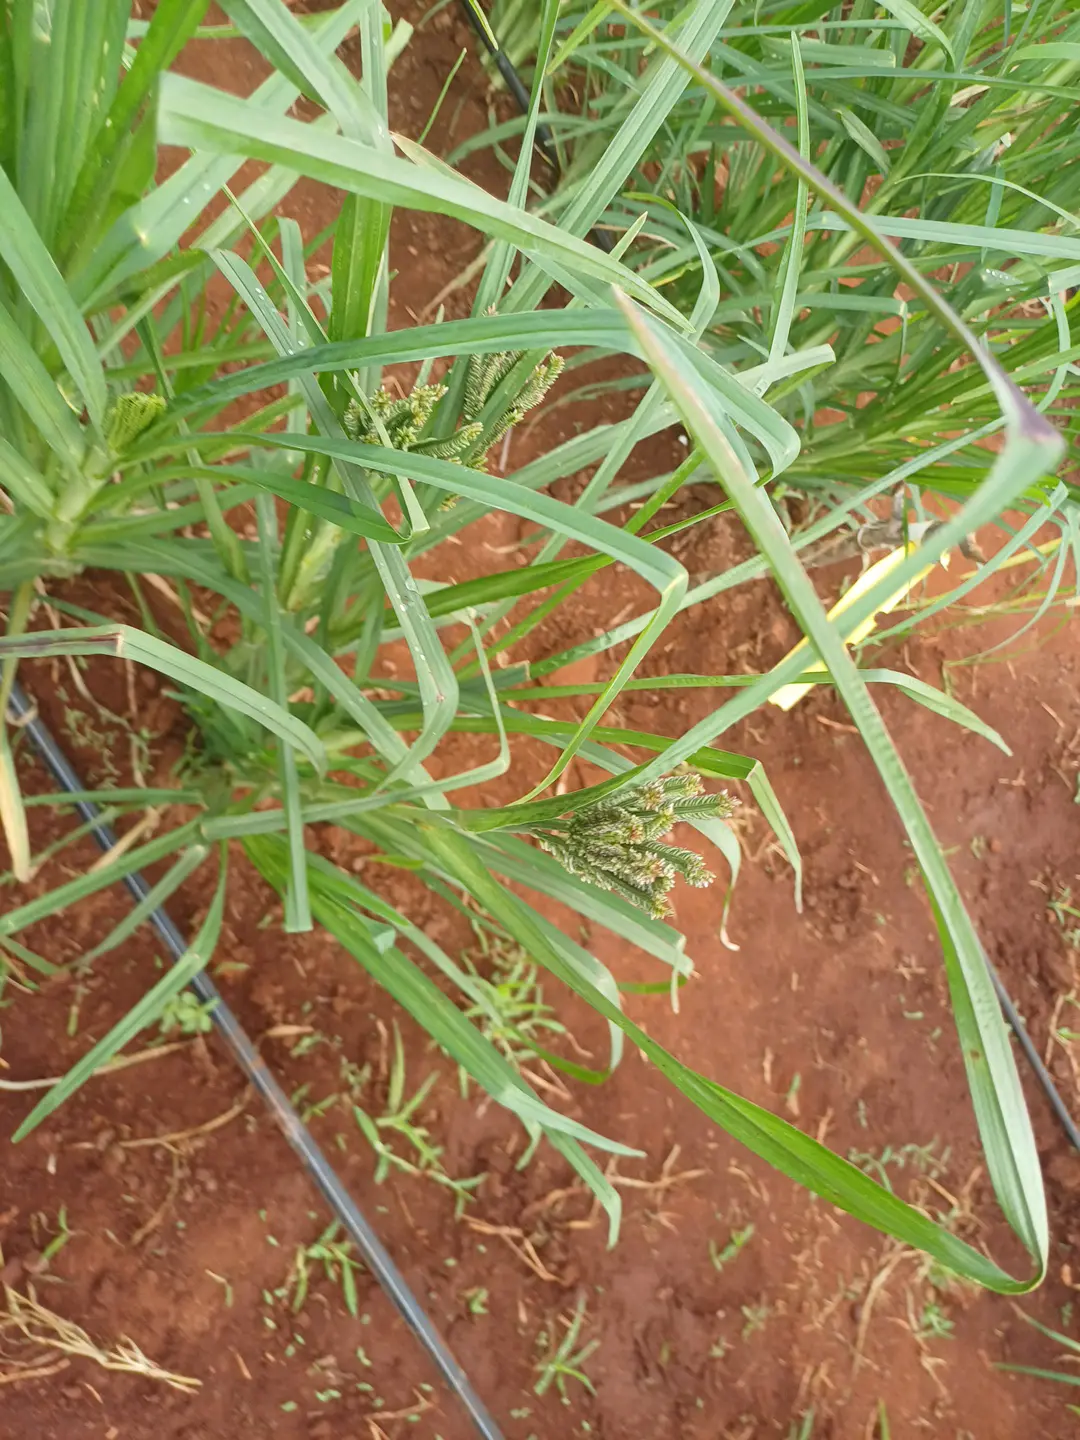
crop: finger millet
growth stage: flowering
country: Kenya
